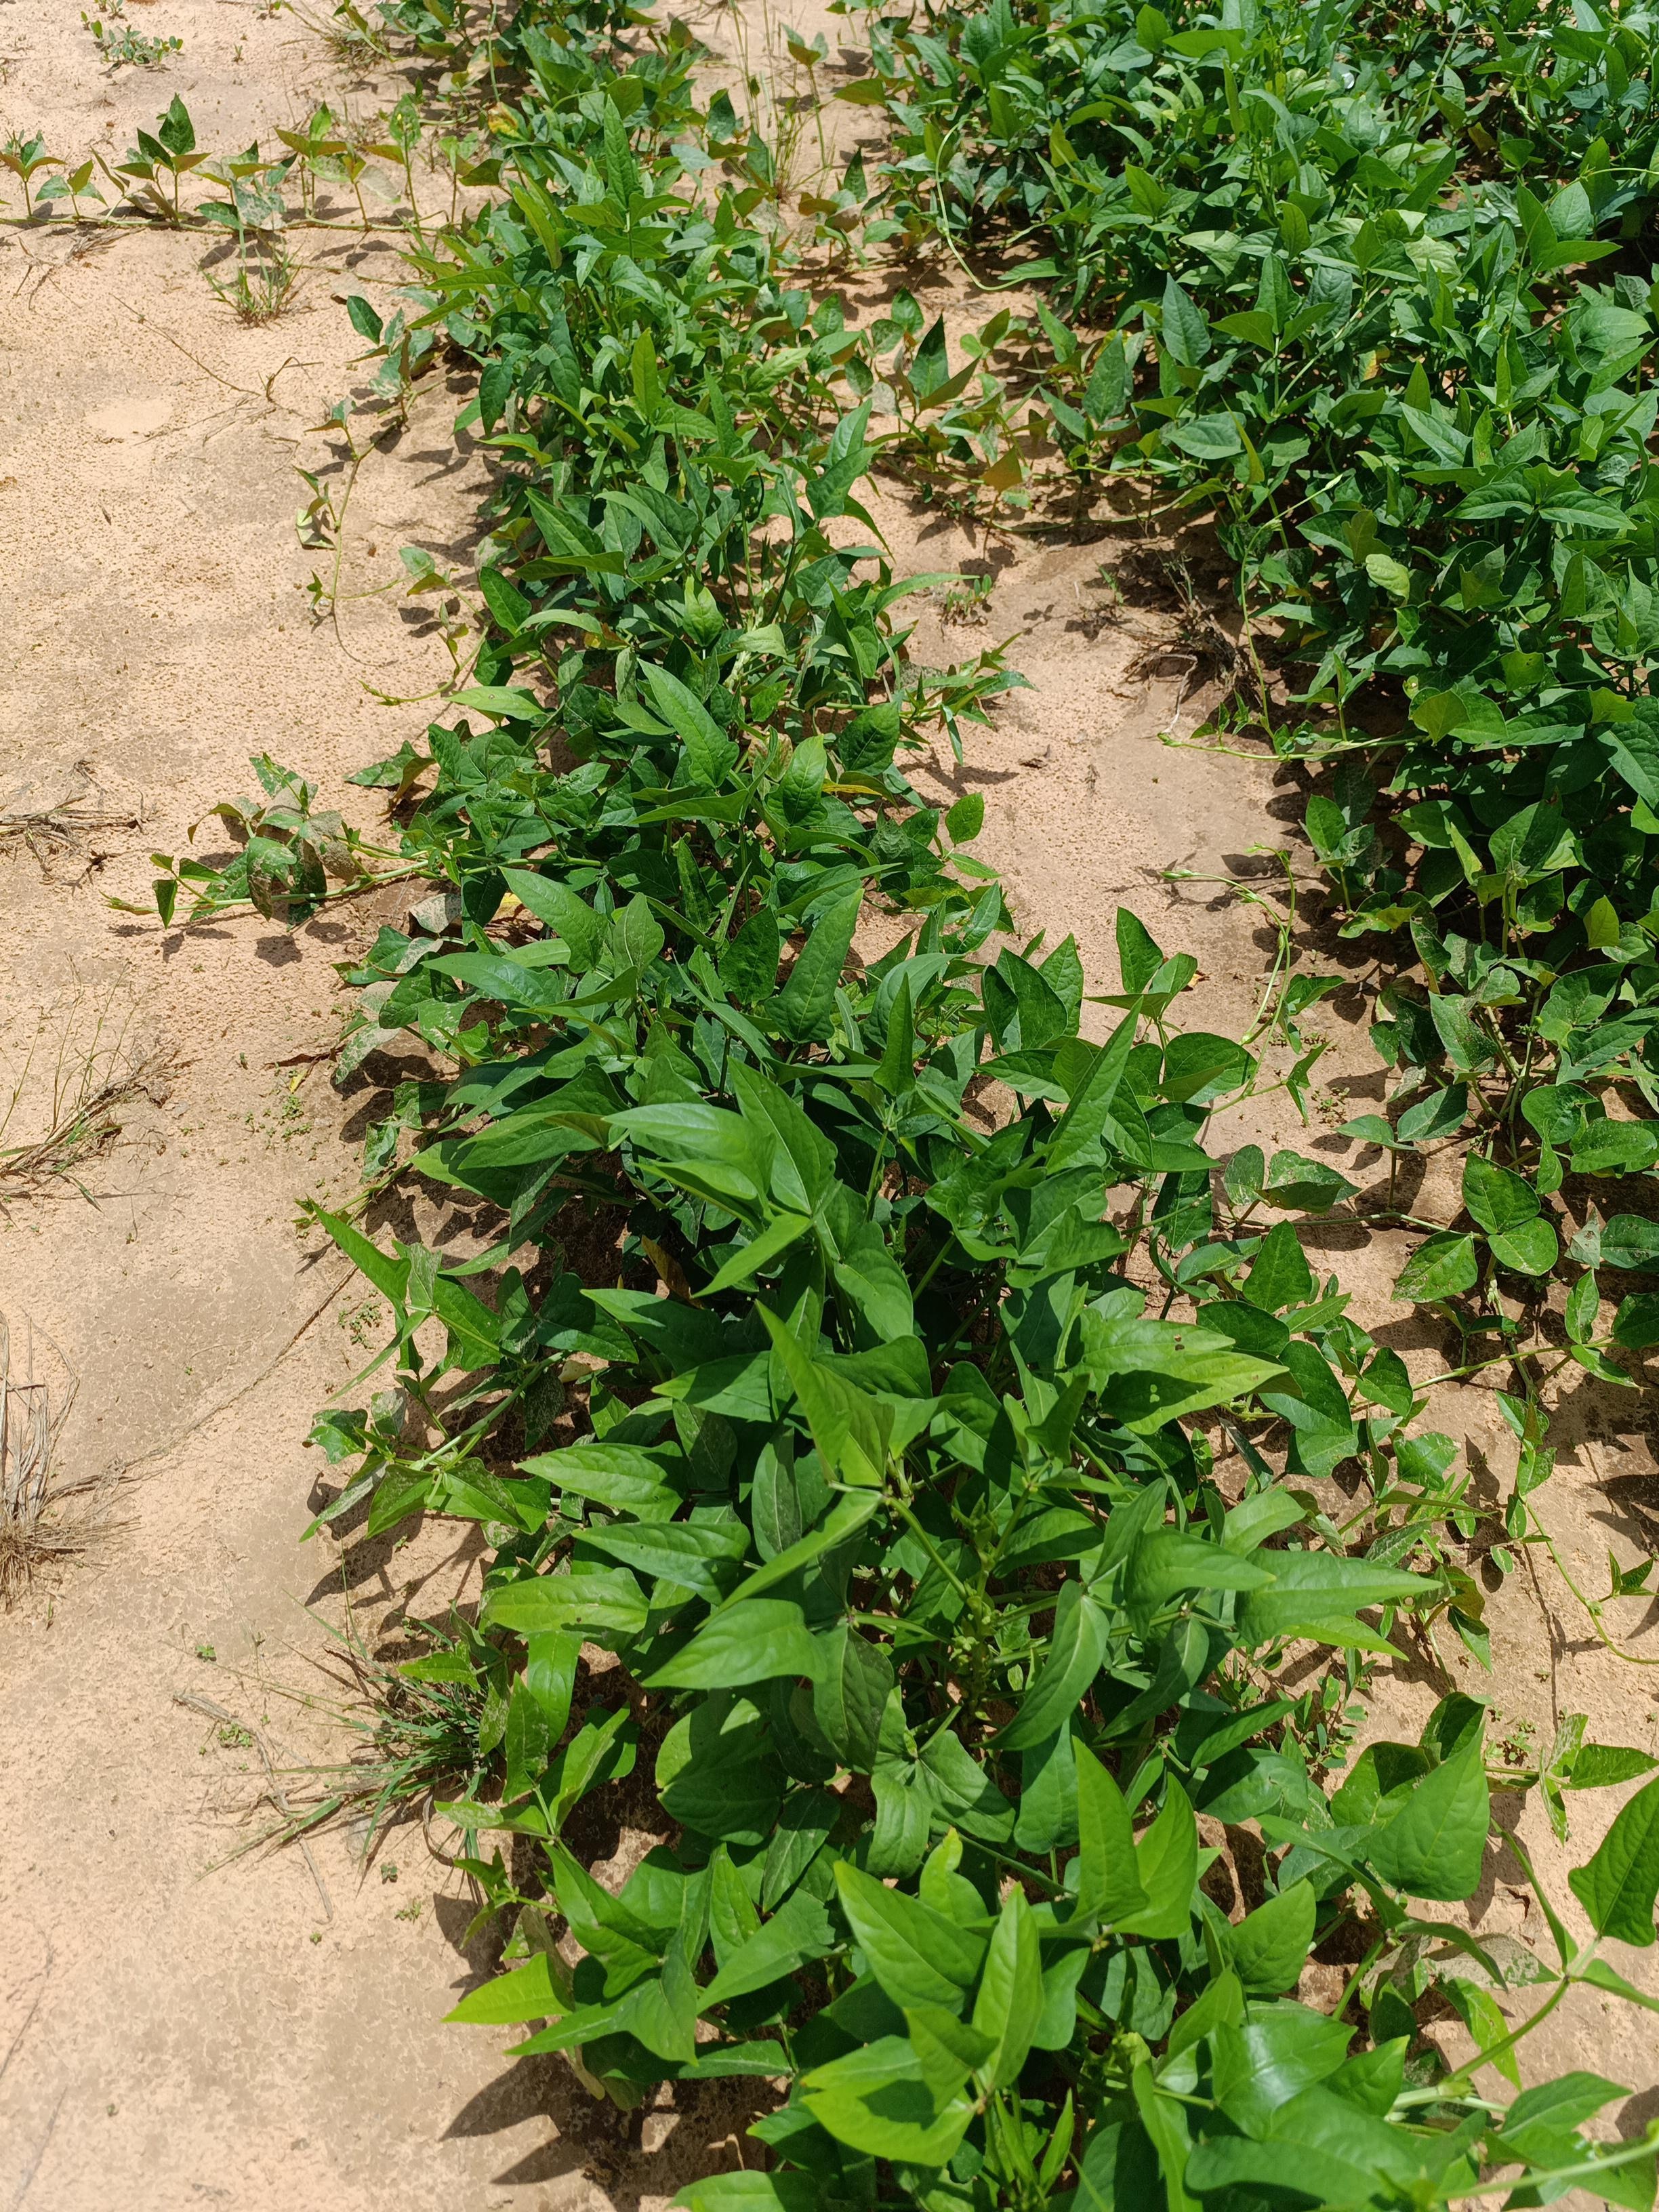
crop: cowpea
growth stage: development pod
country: Nigeria
